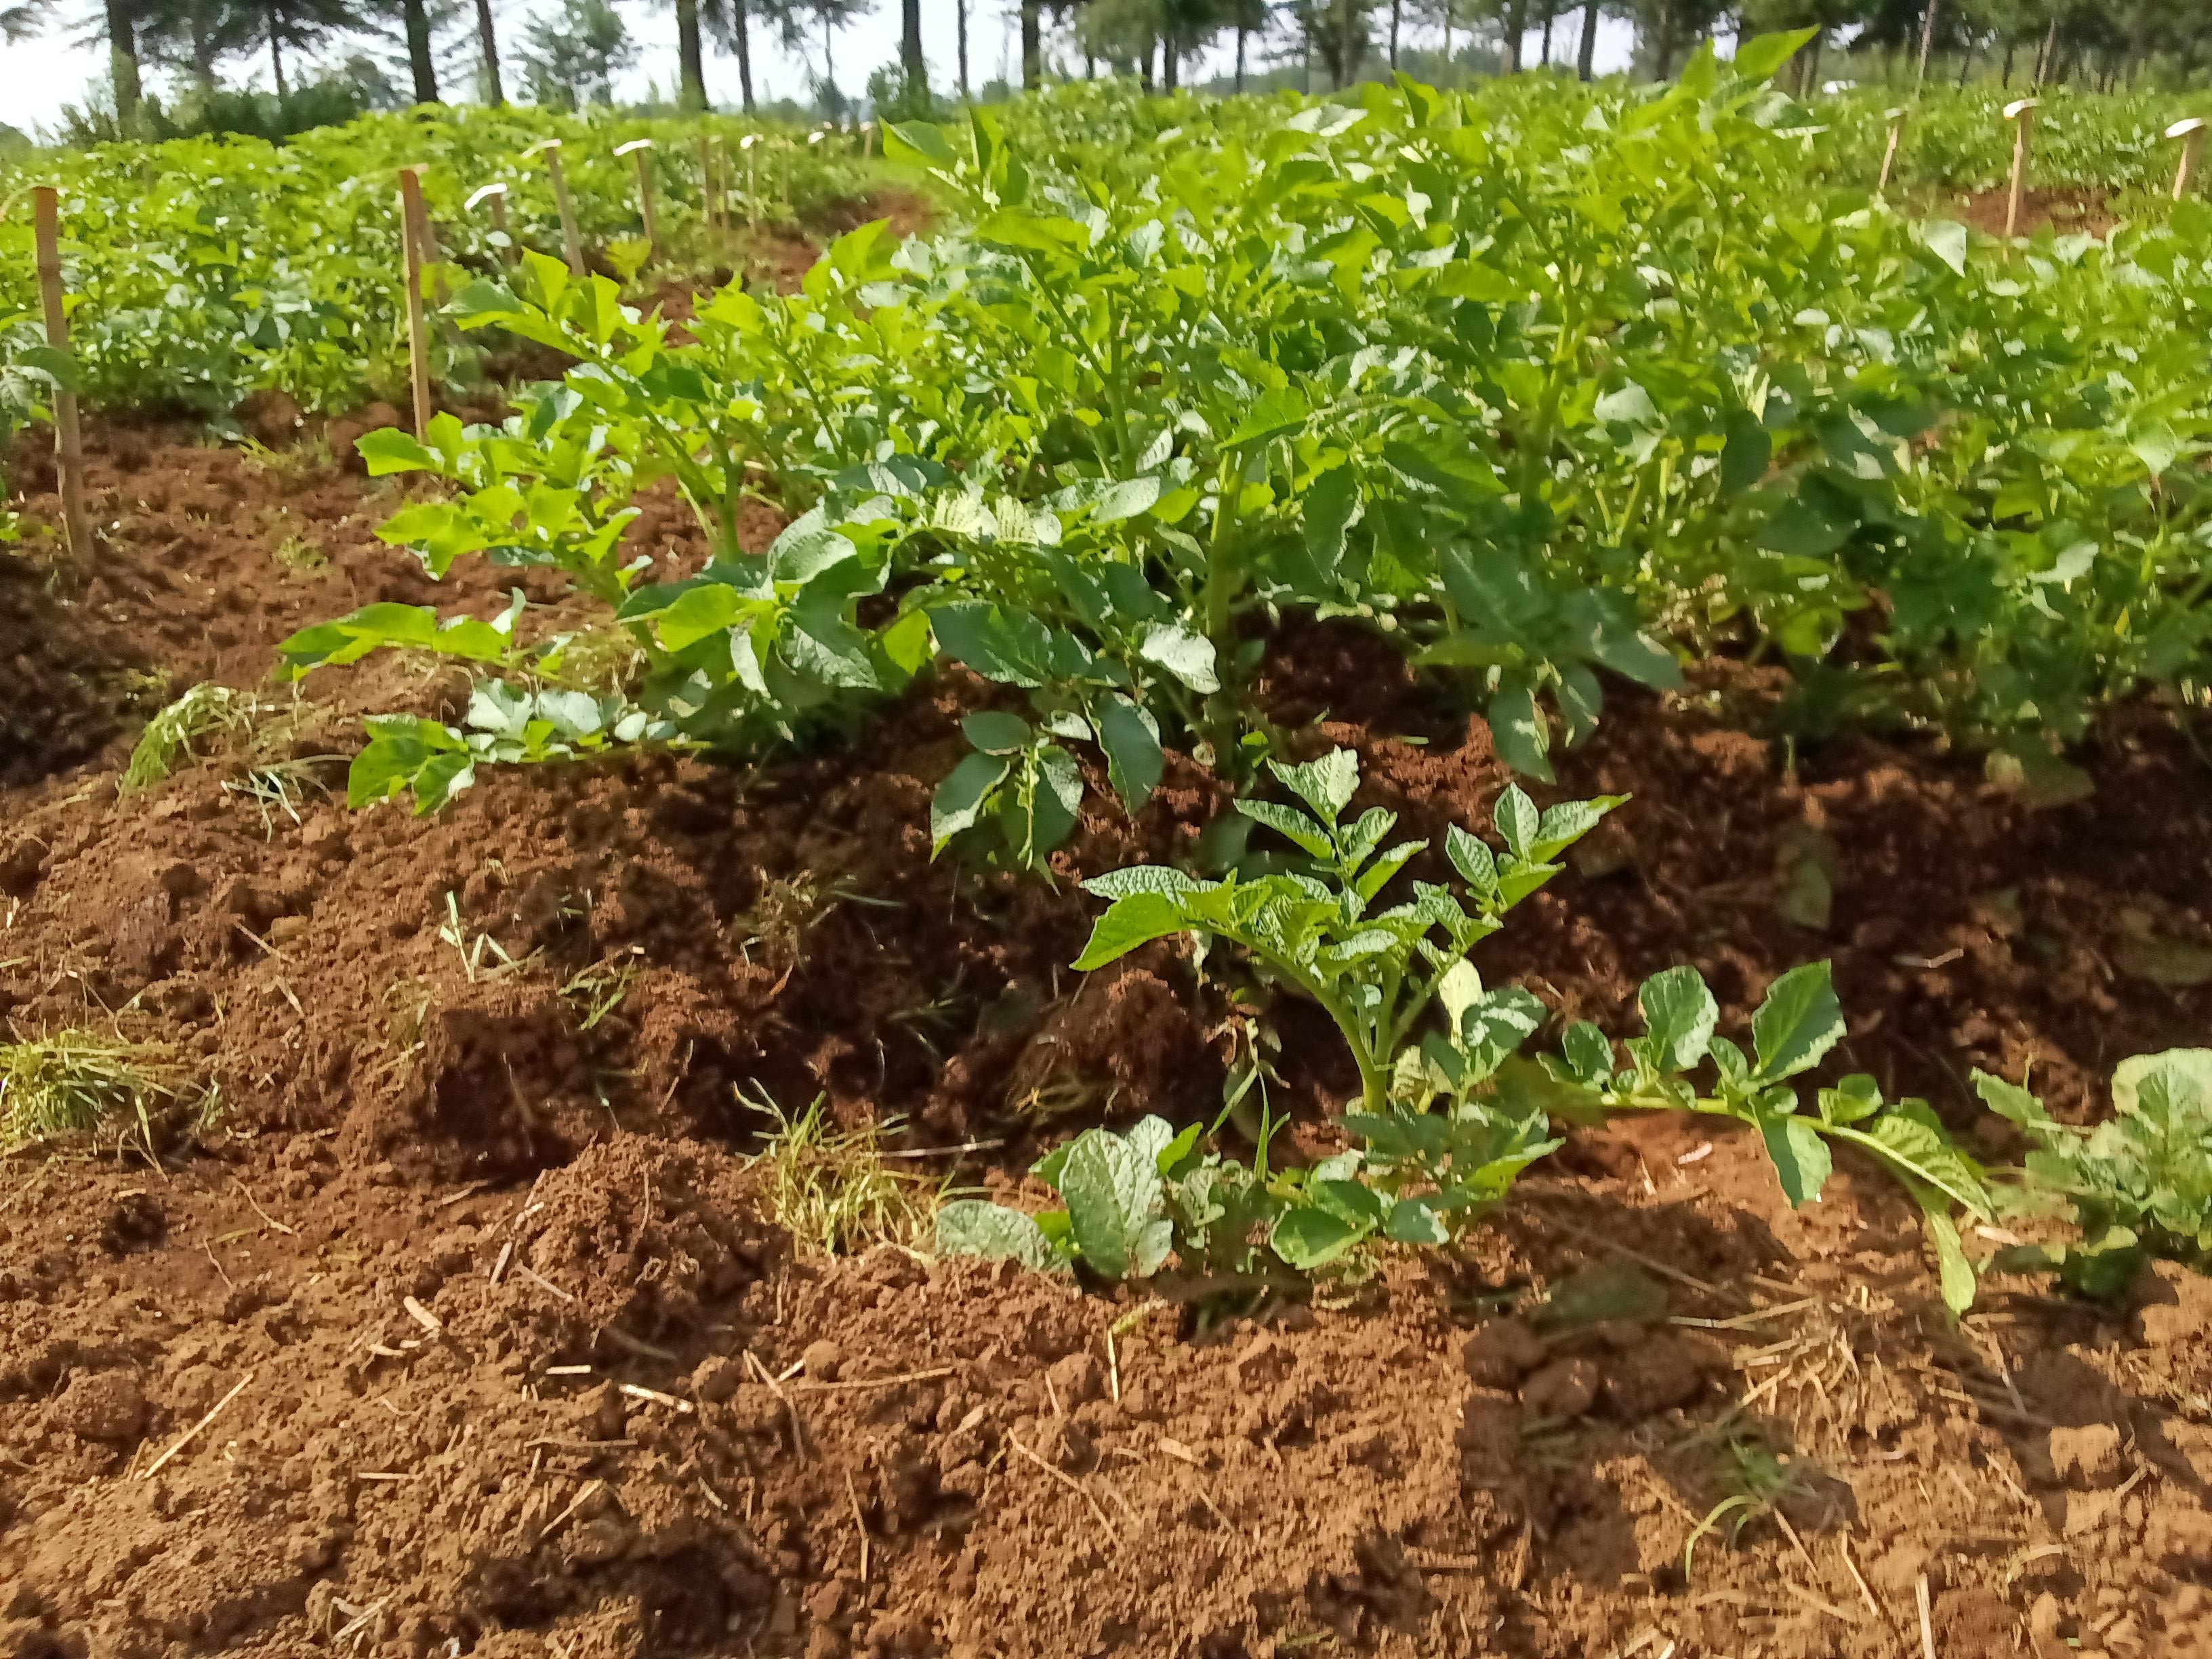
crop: potato
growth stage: vegetative
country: Kenya
